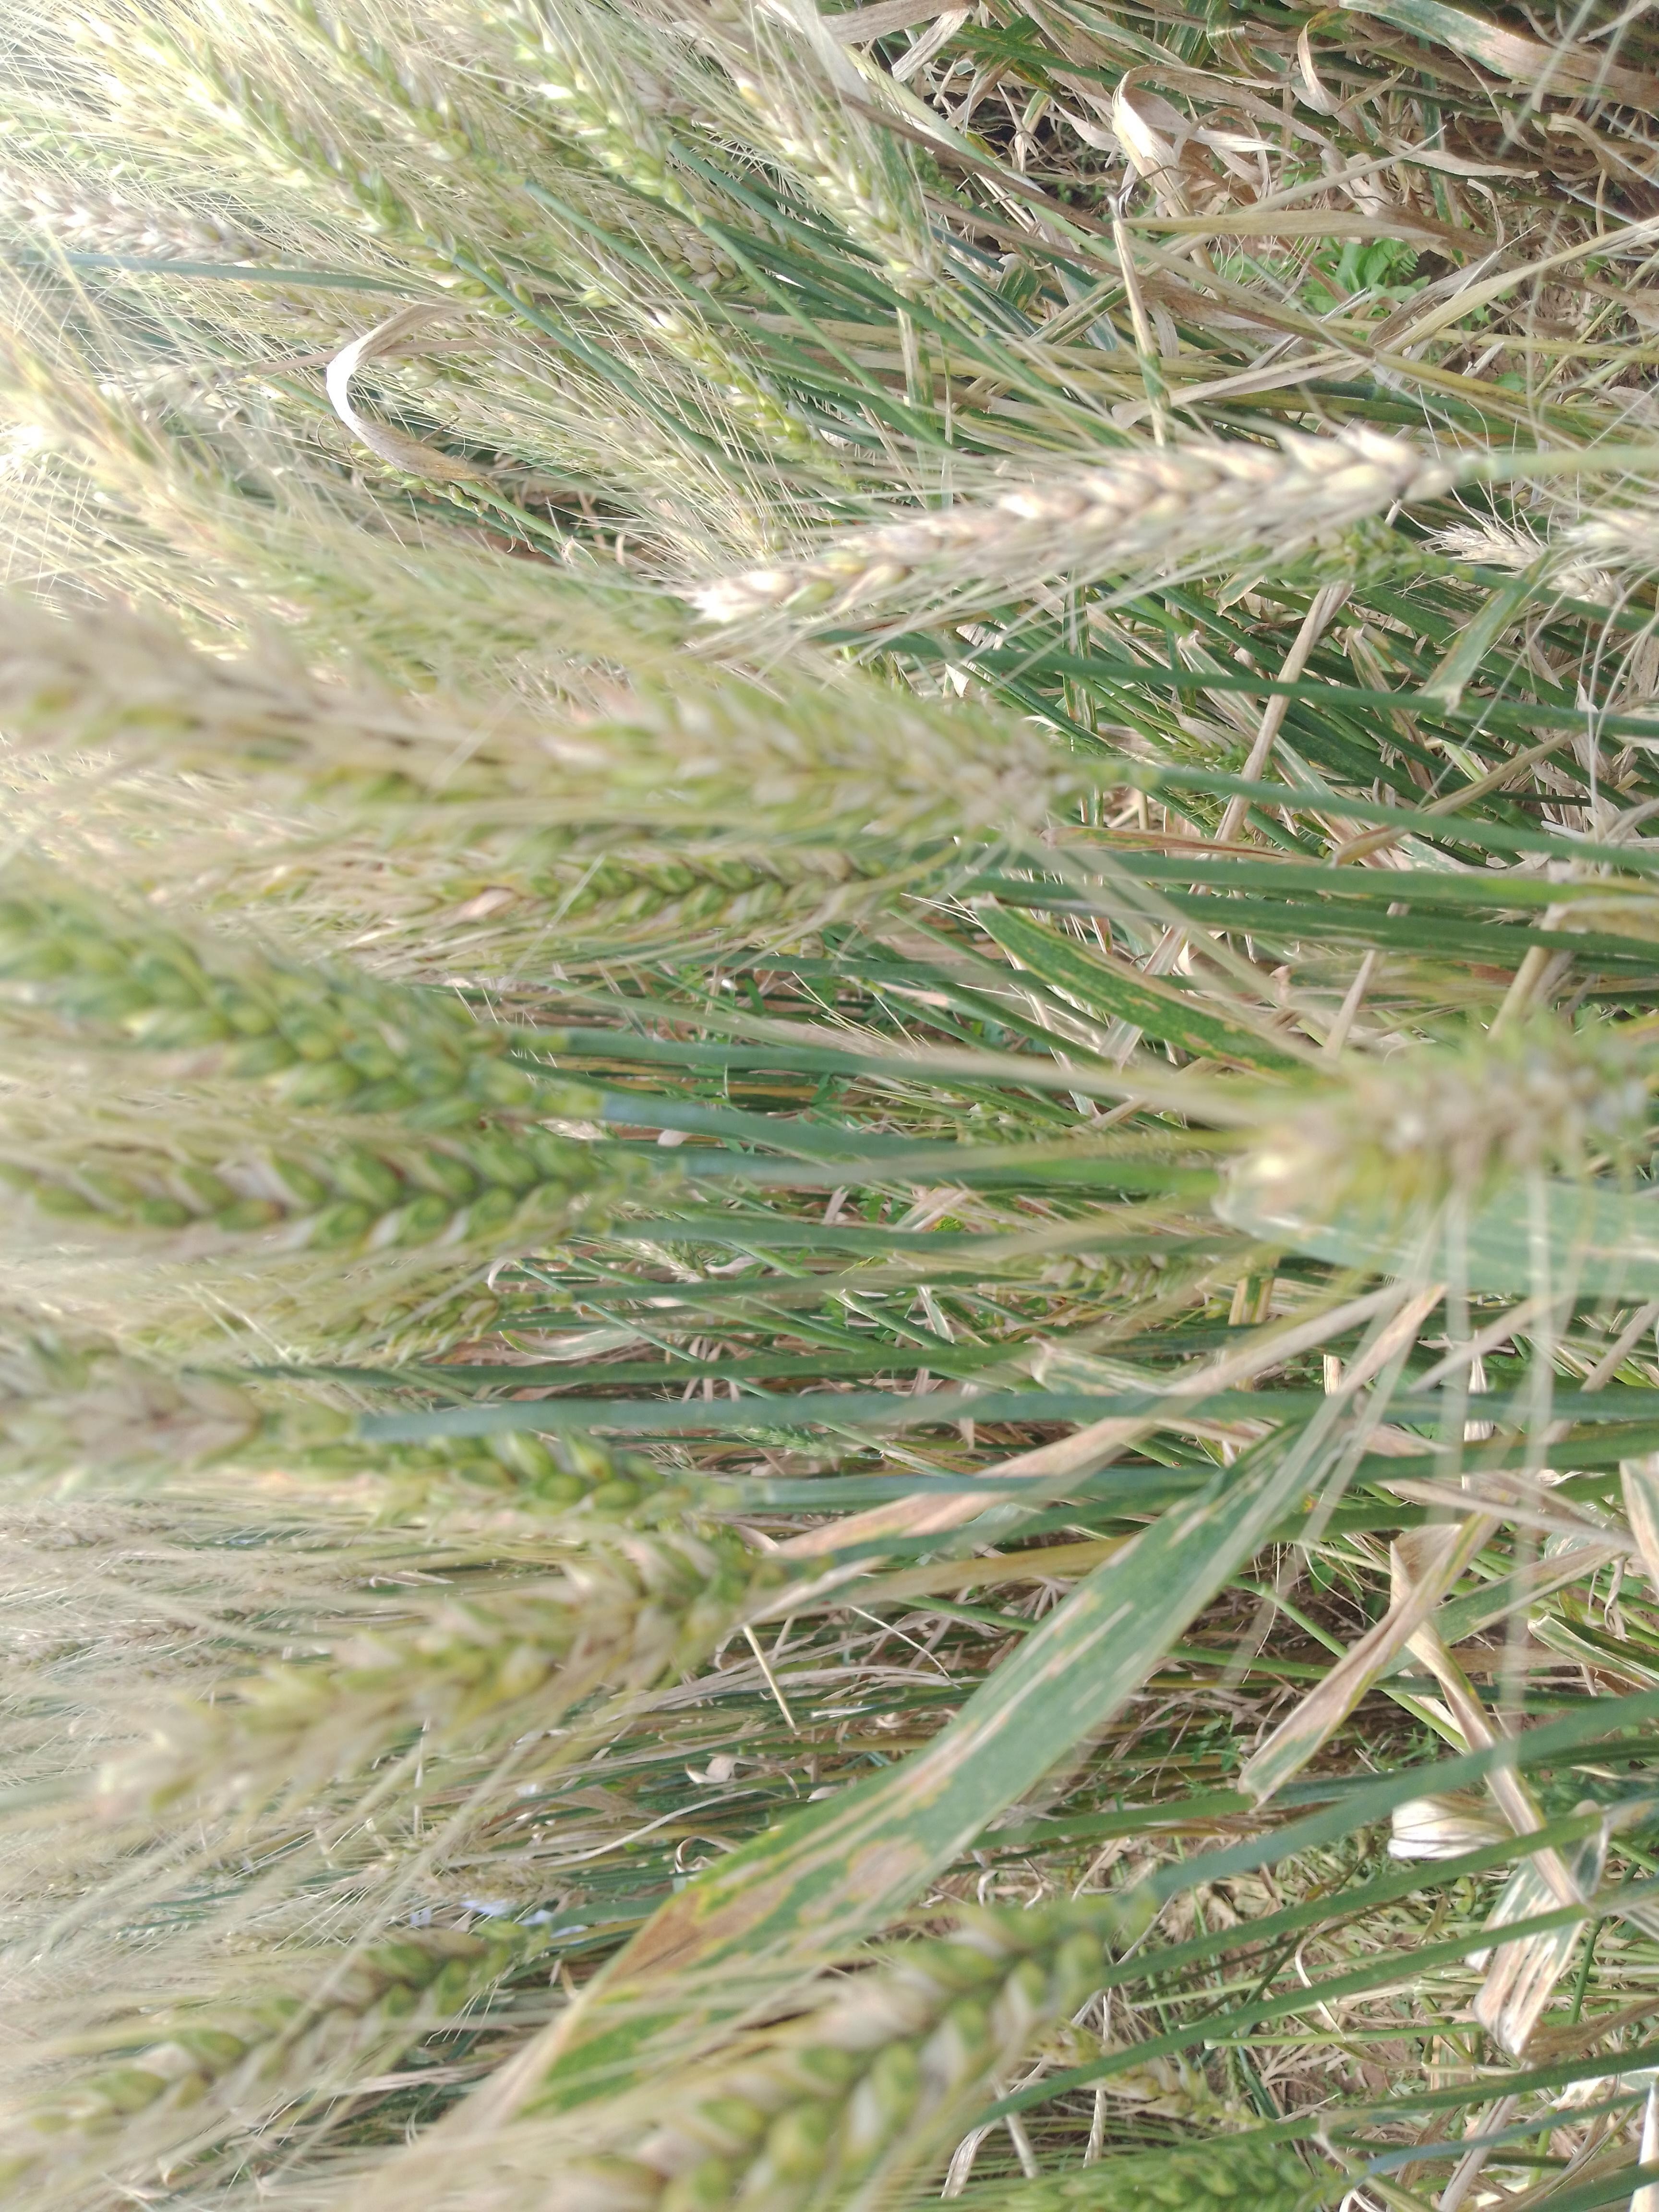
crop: wheat
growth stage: maturity
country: Kenya
